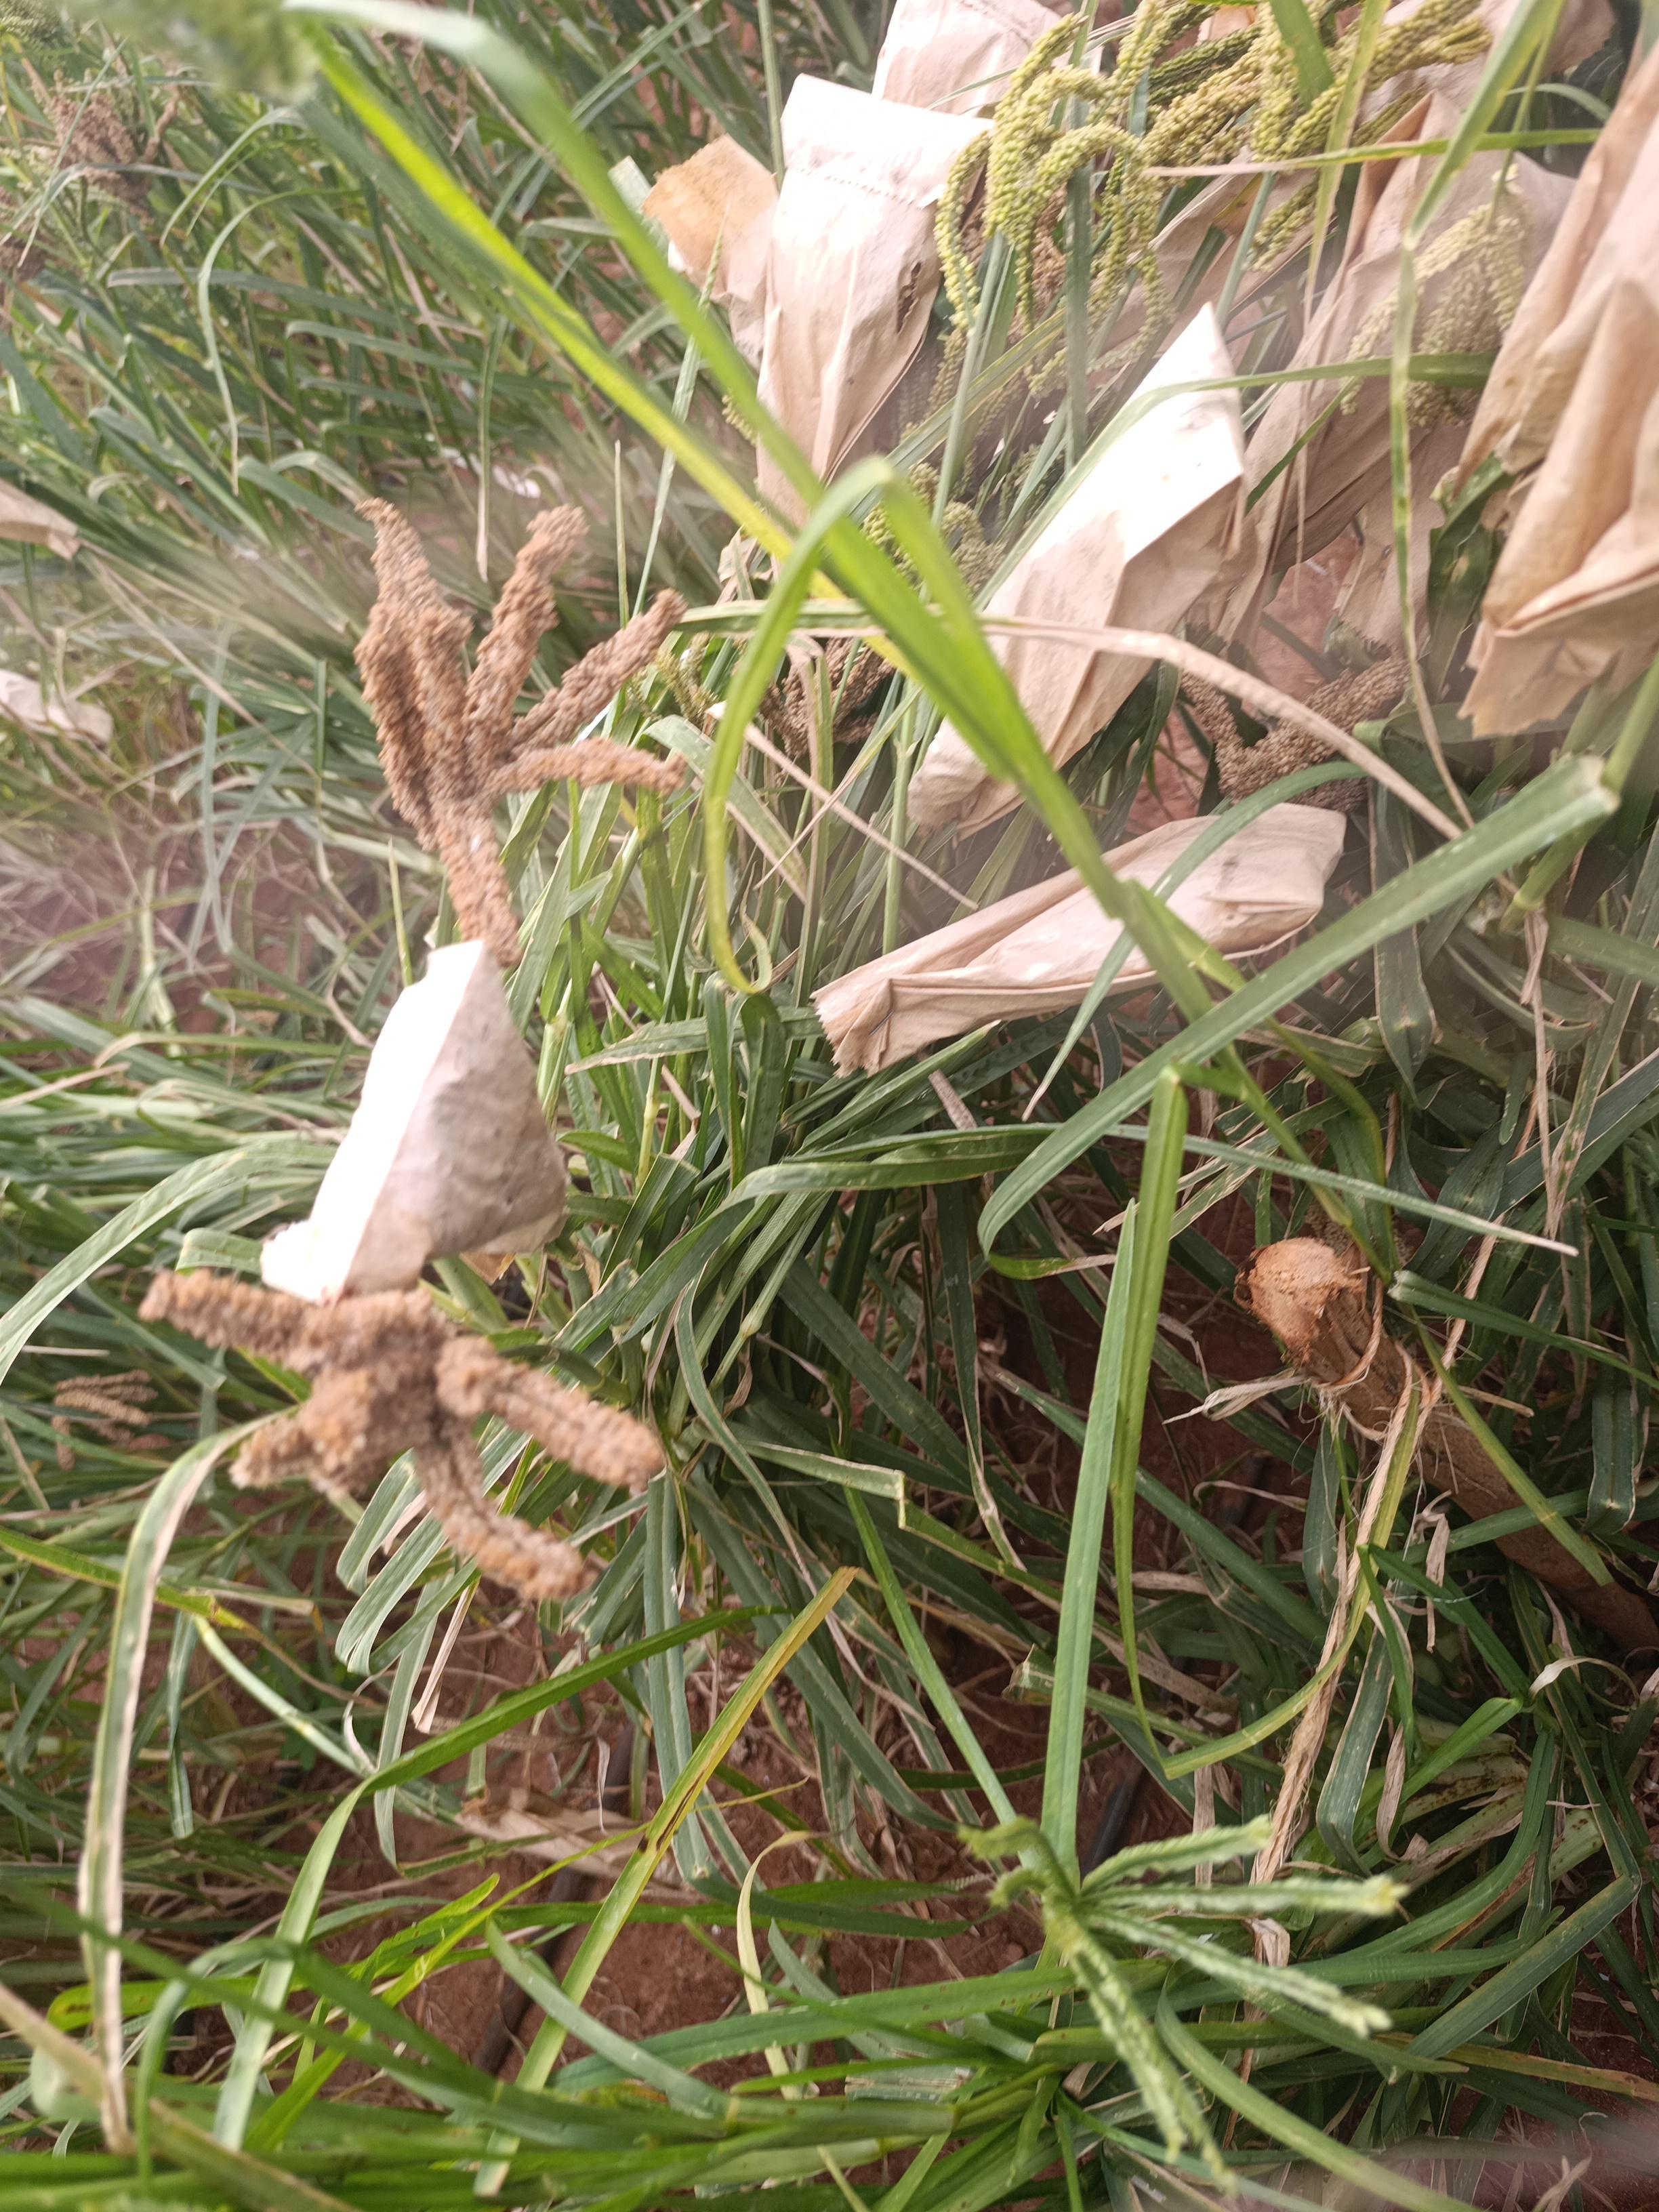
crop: finger millet
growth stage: filling grain
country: Kenya
